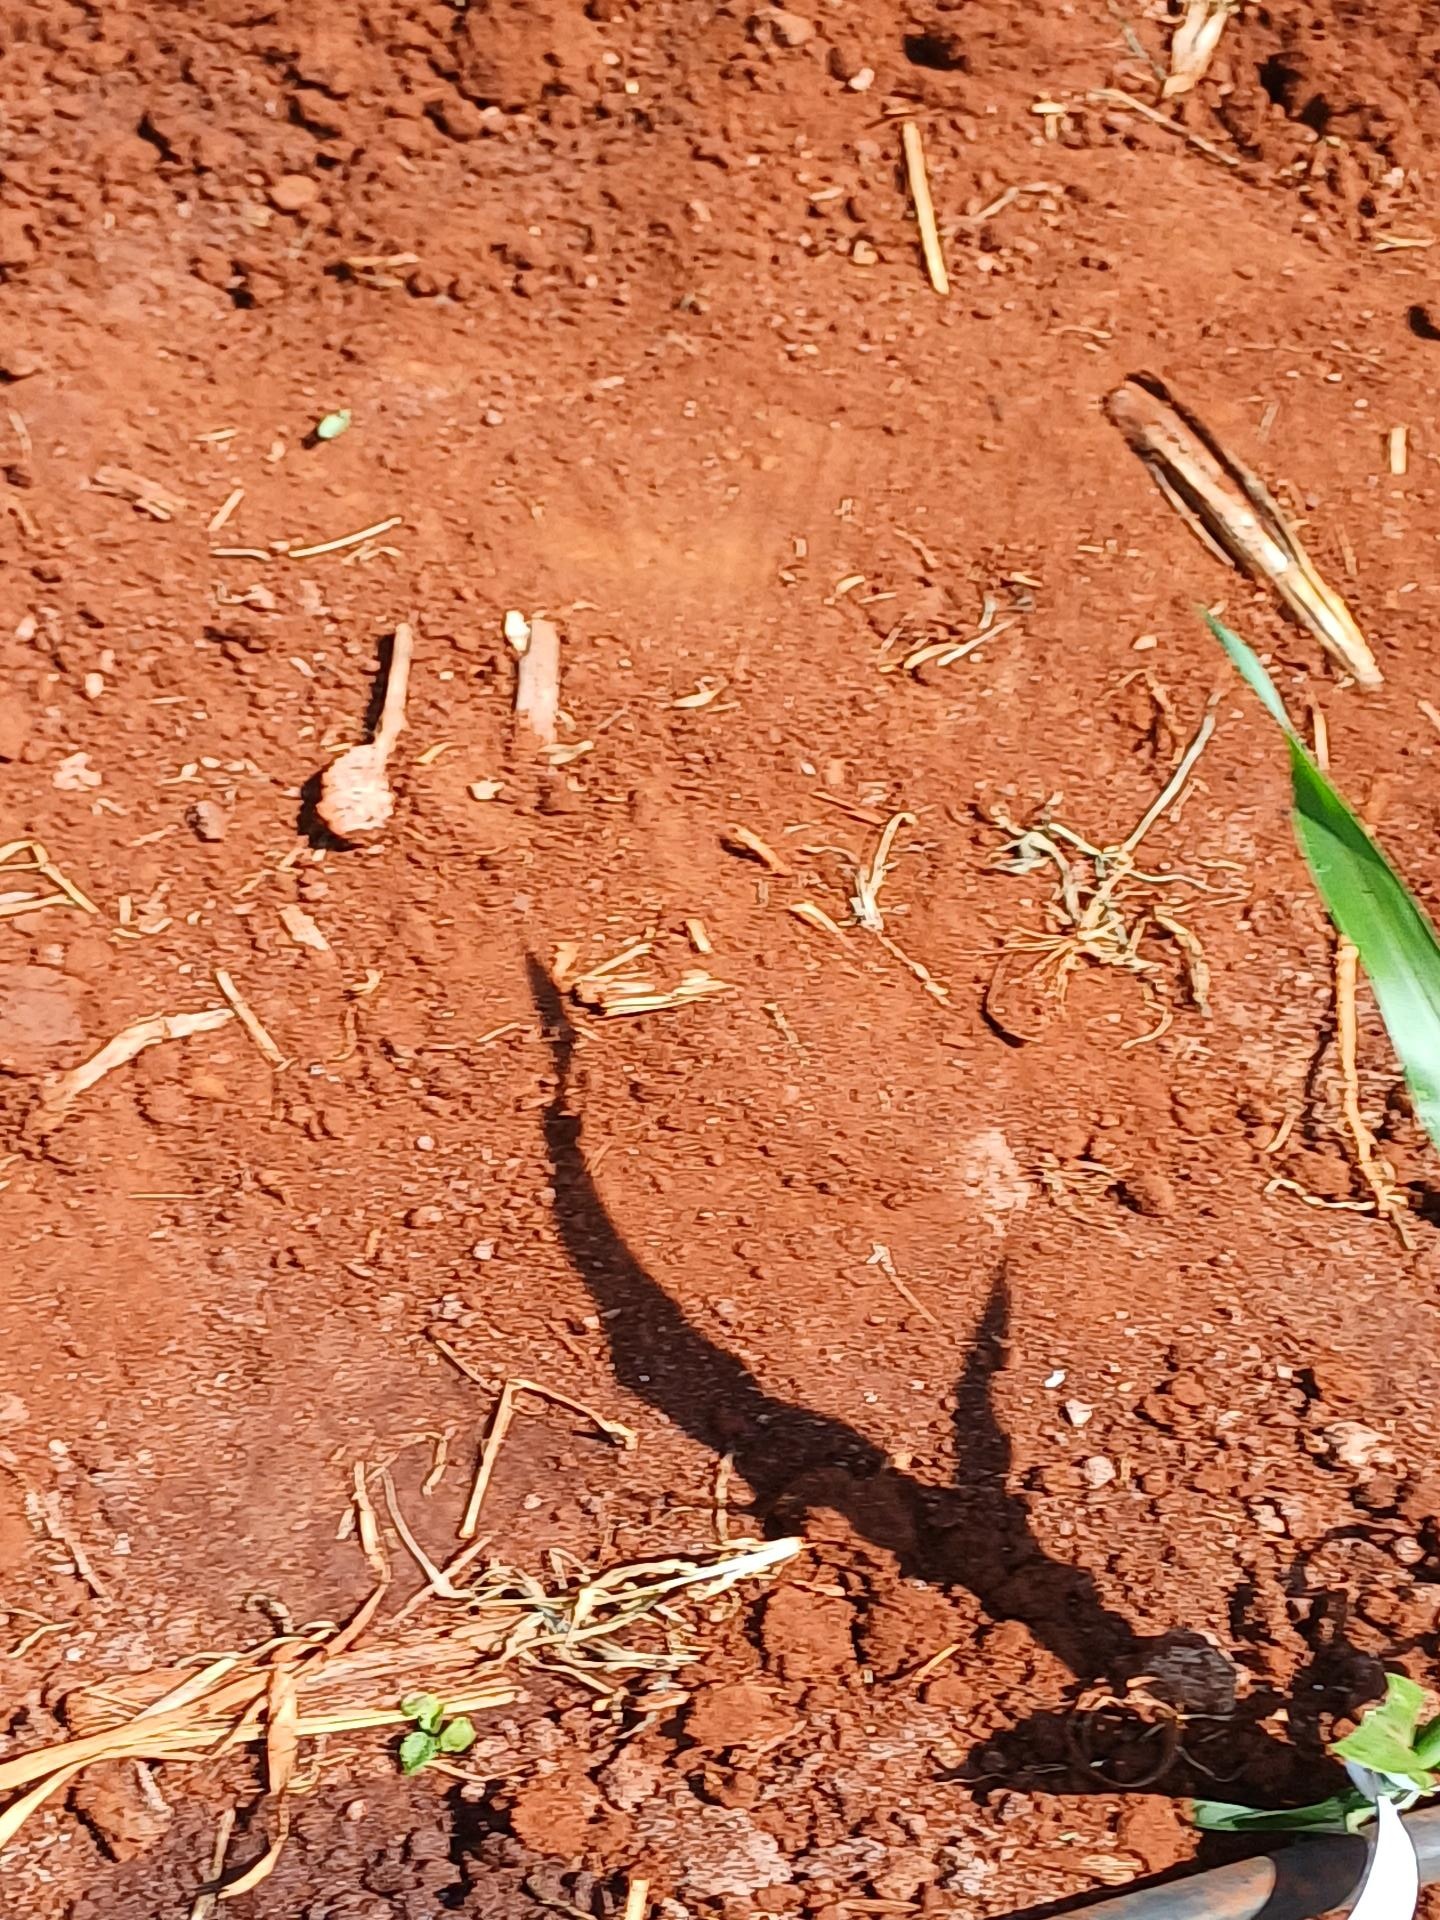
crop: sorghum
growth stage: vegetative
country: Kenya
